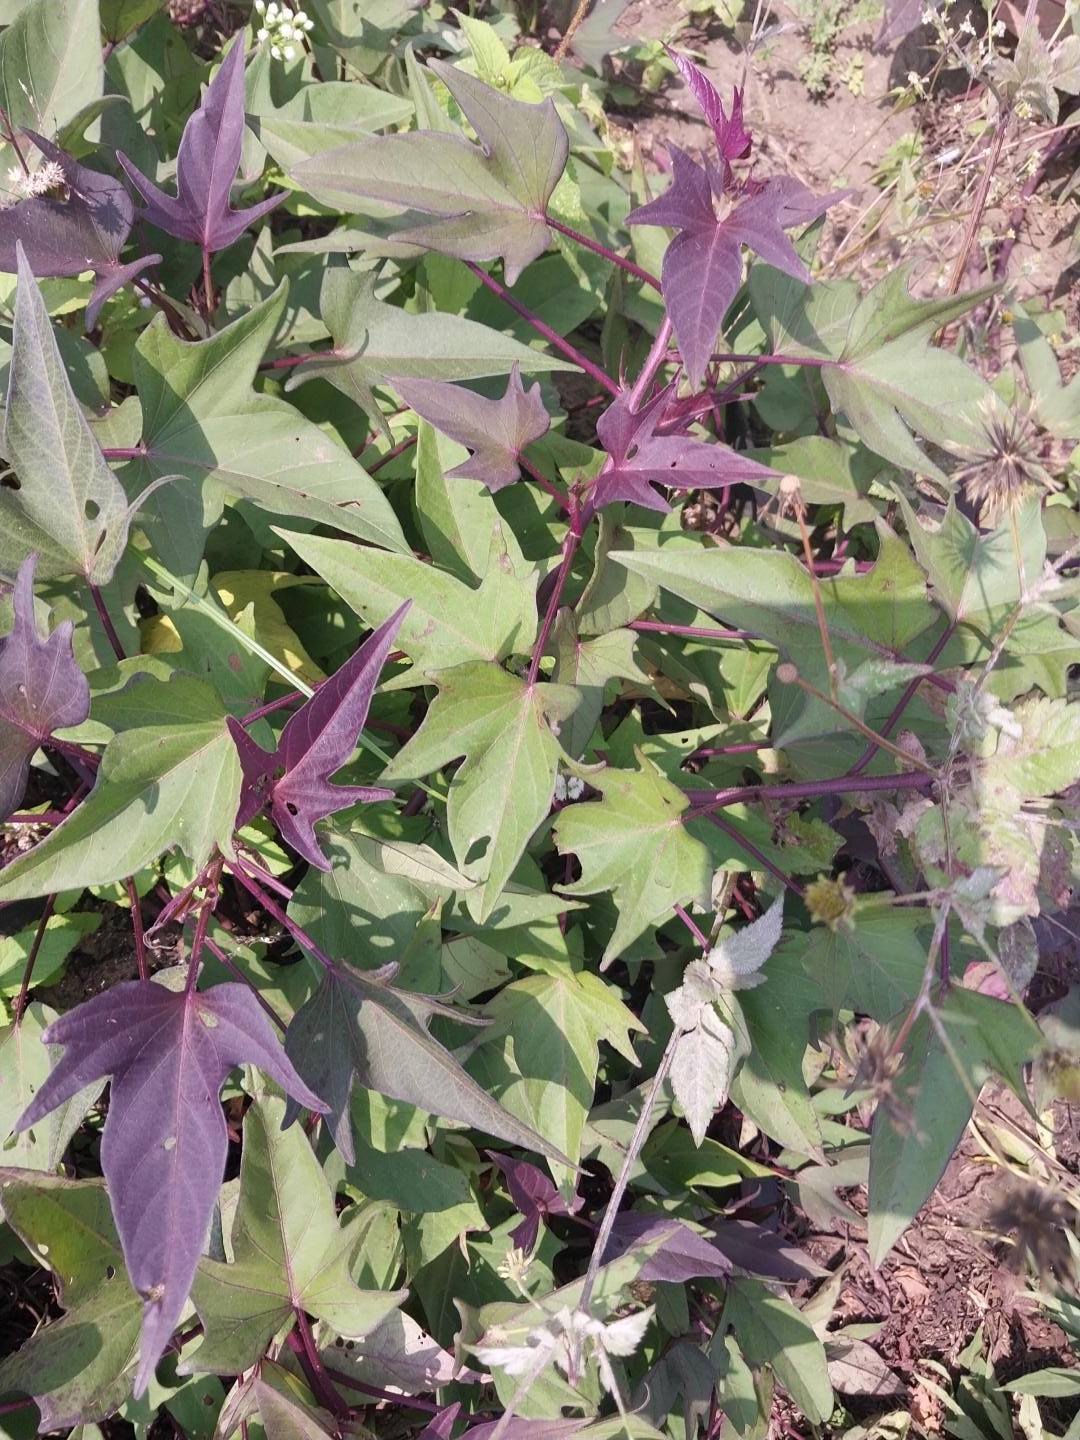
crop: sweet potato
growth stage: flowering
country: Tanzania
